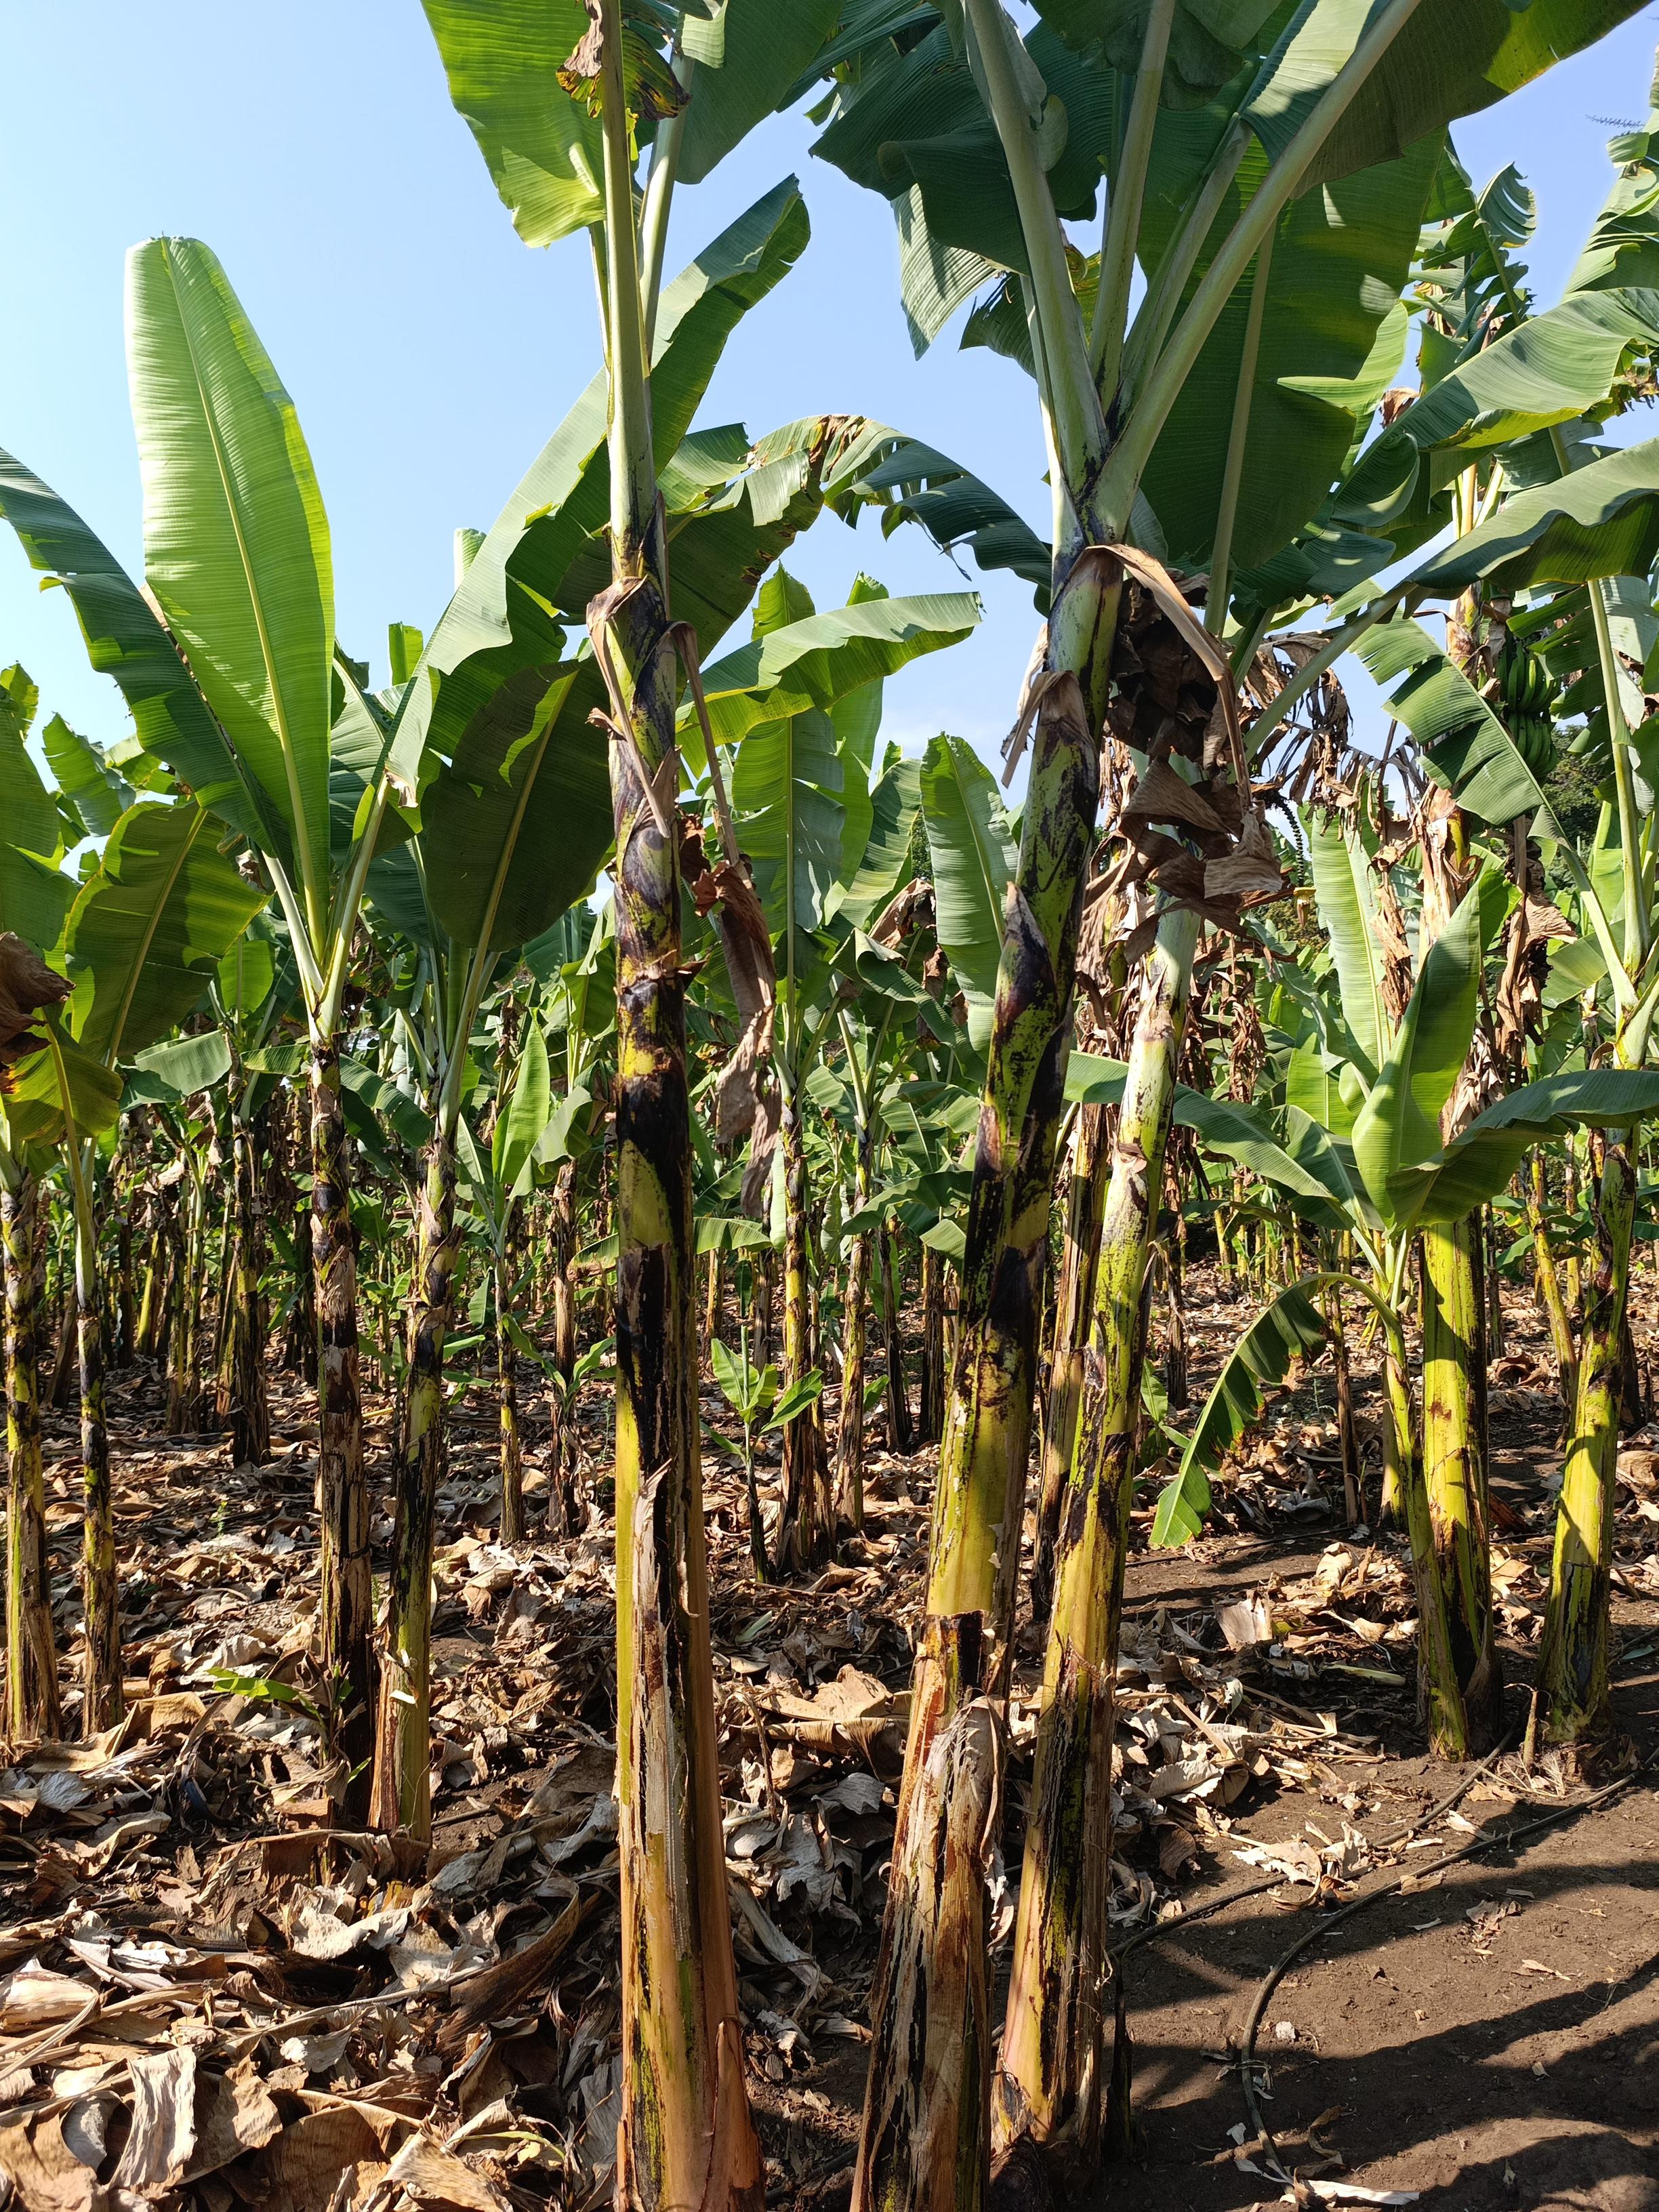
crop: banana
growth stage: vegetative
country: Tanzania
